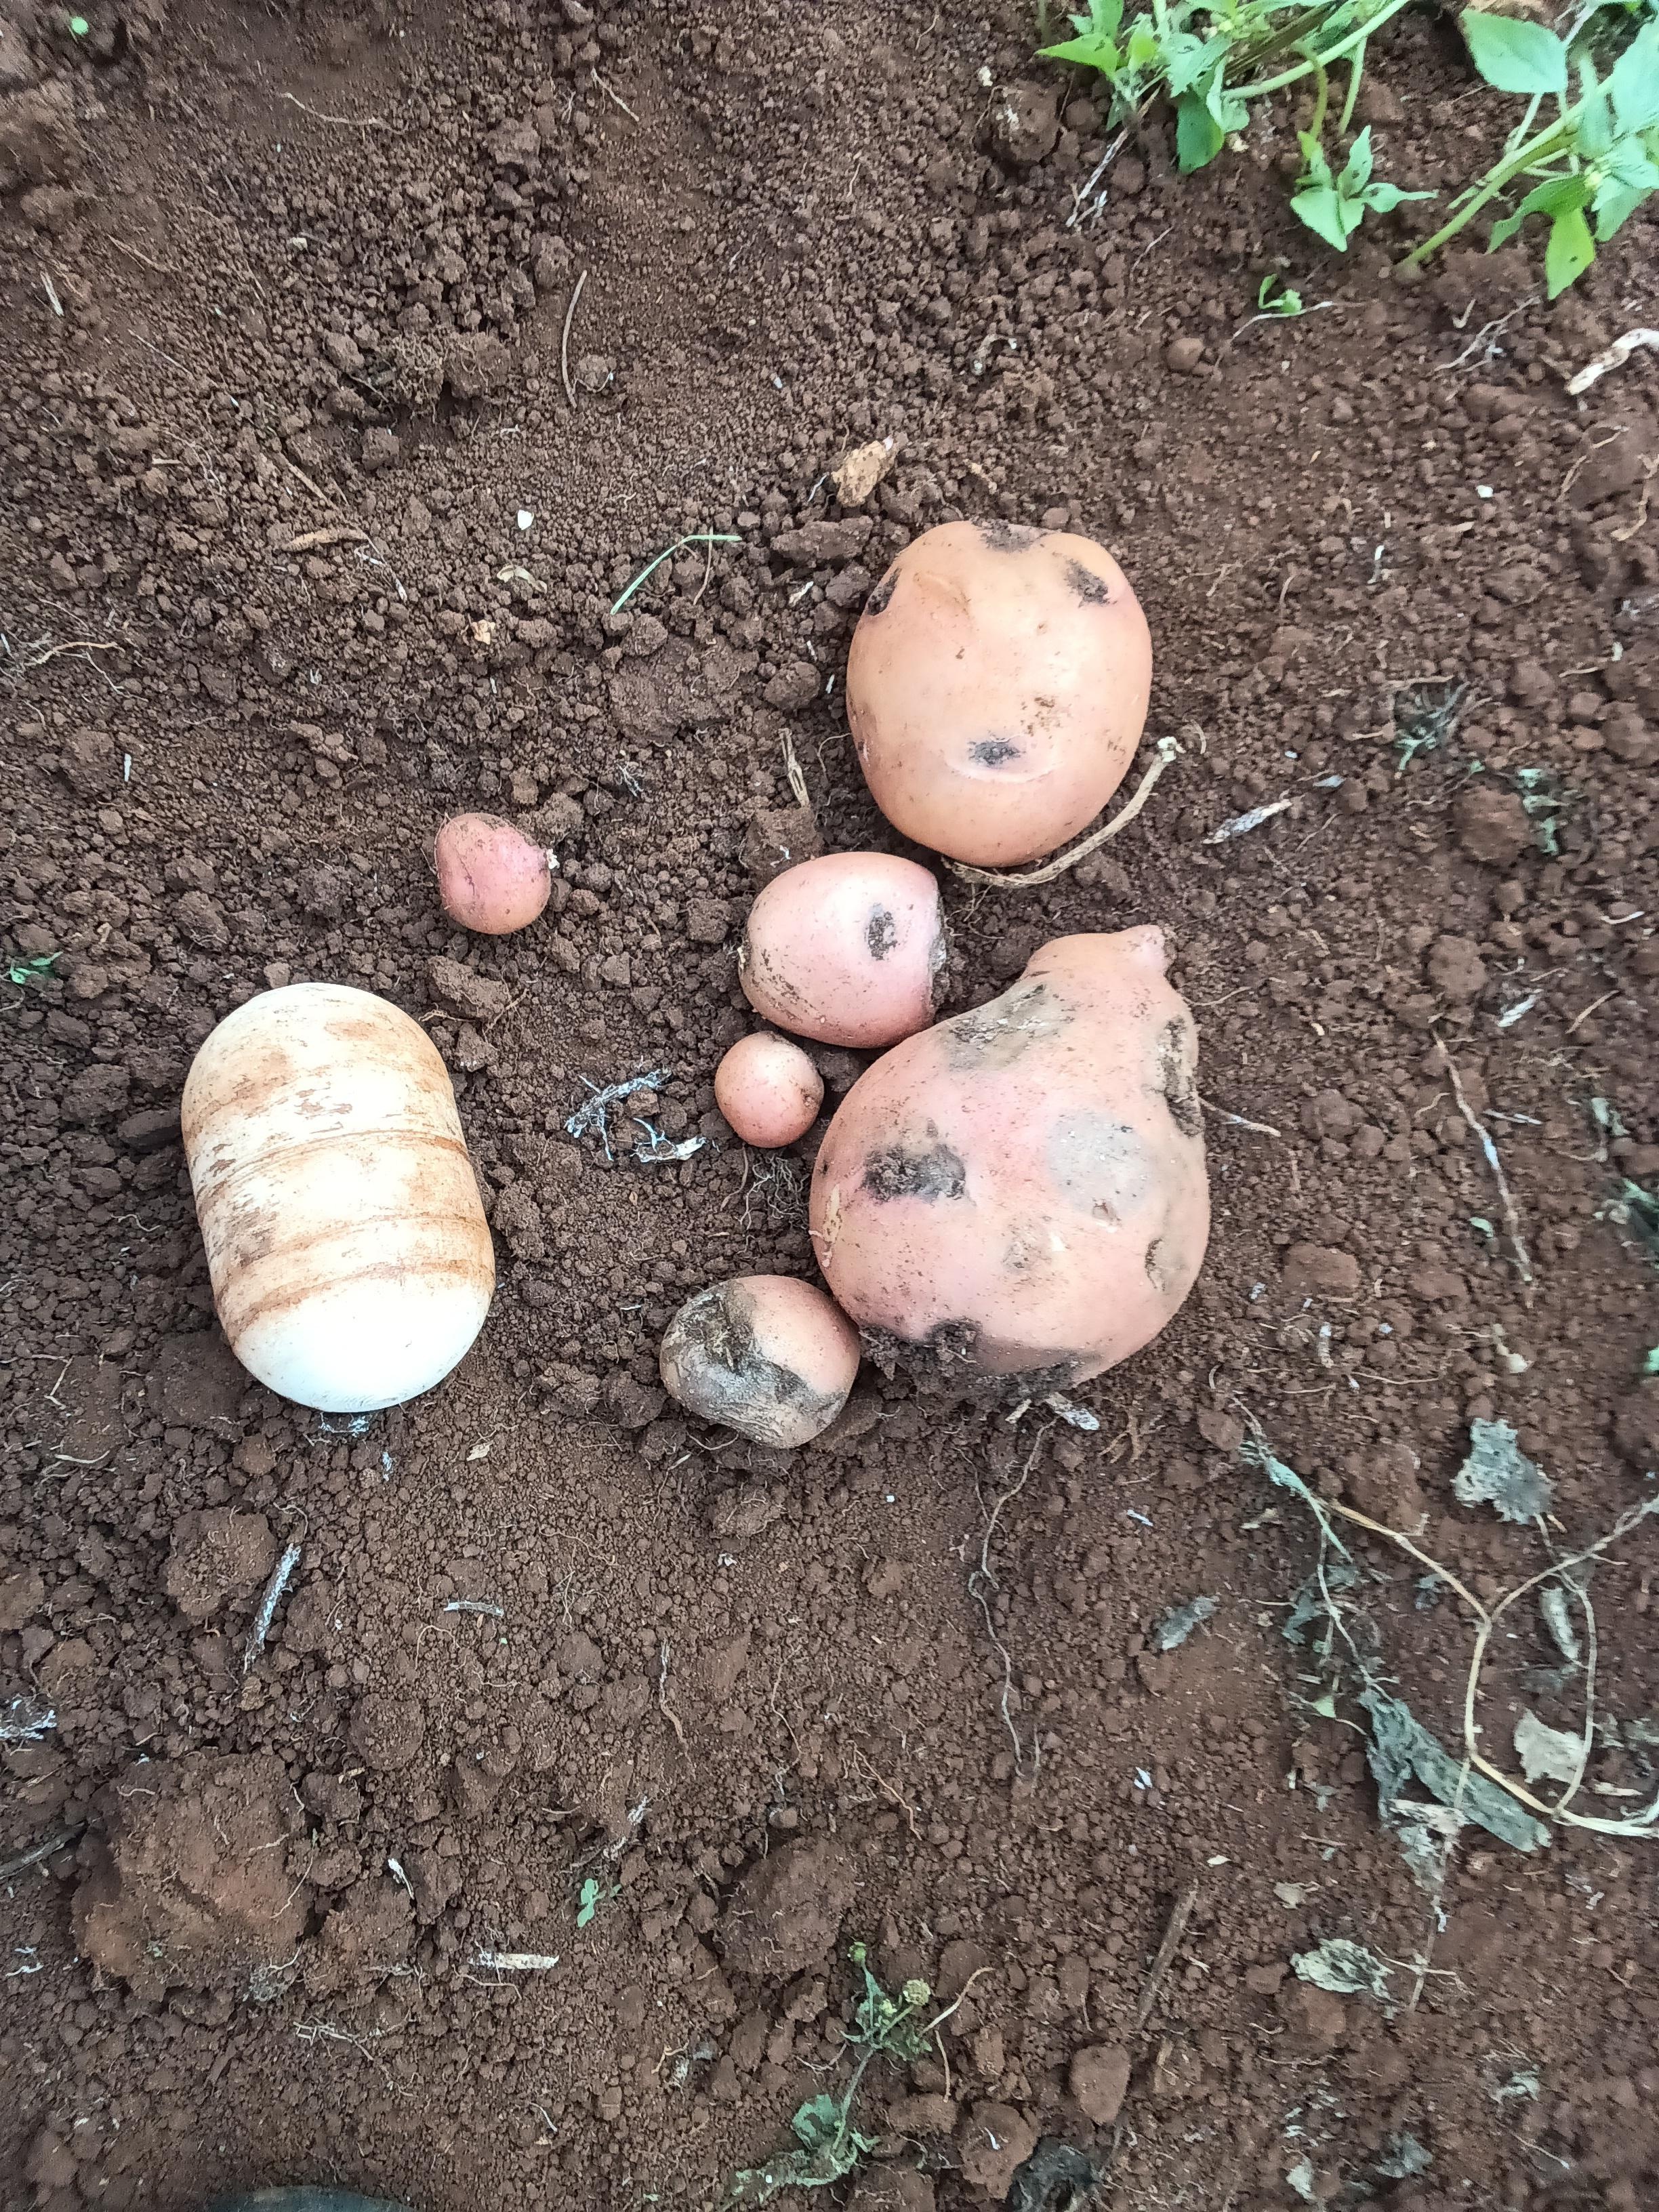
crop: potato
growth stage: harvest
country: Kenya
